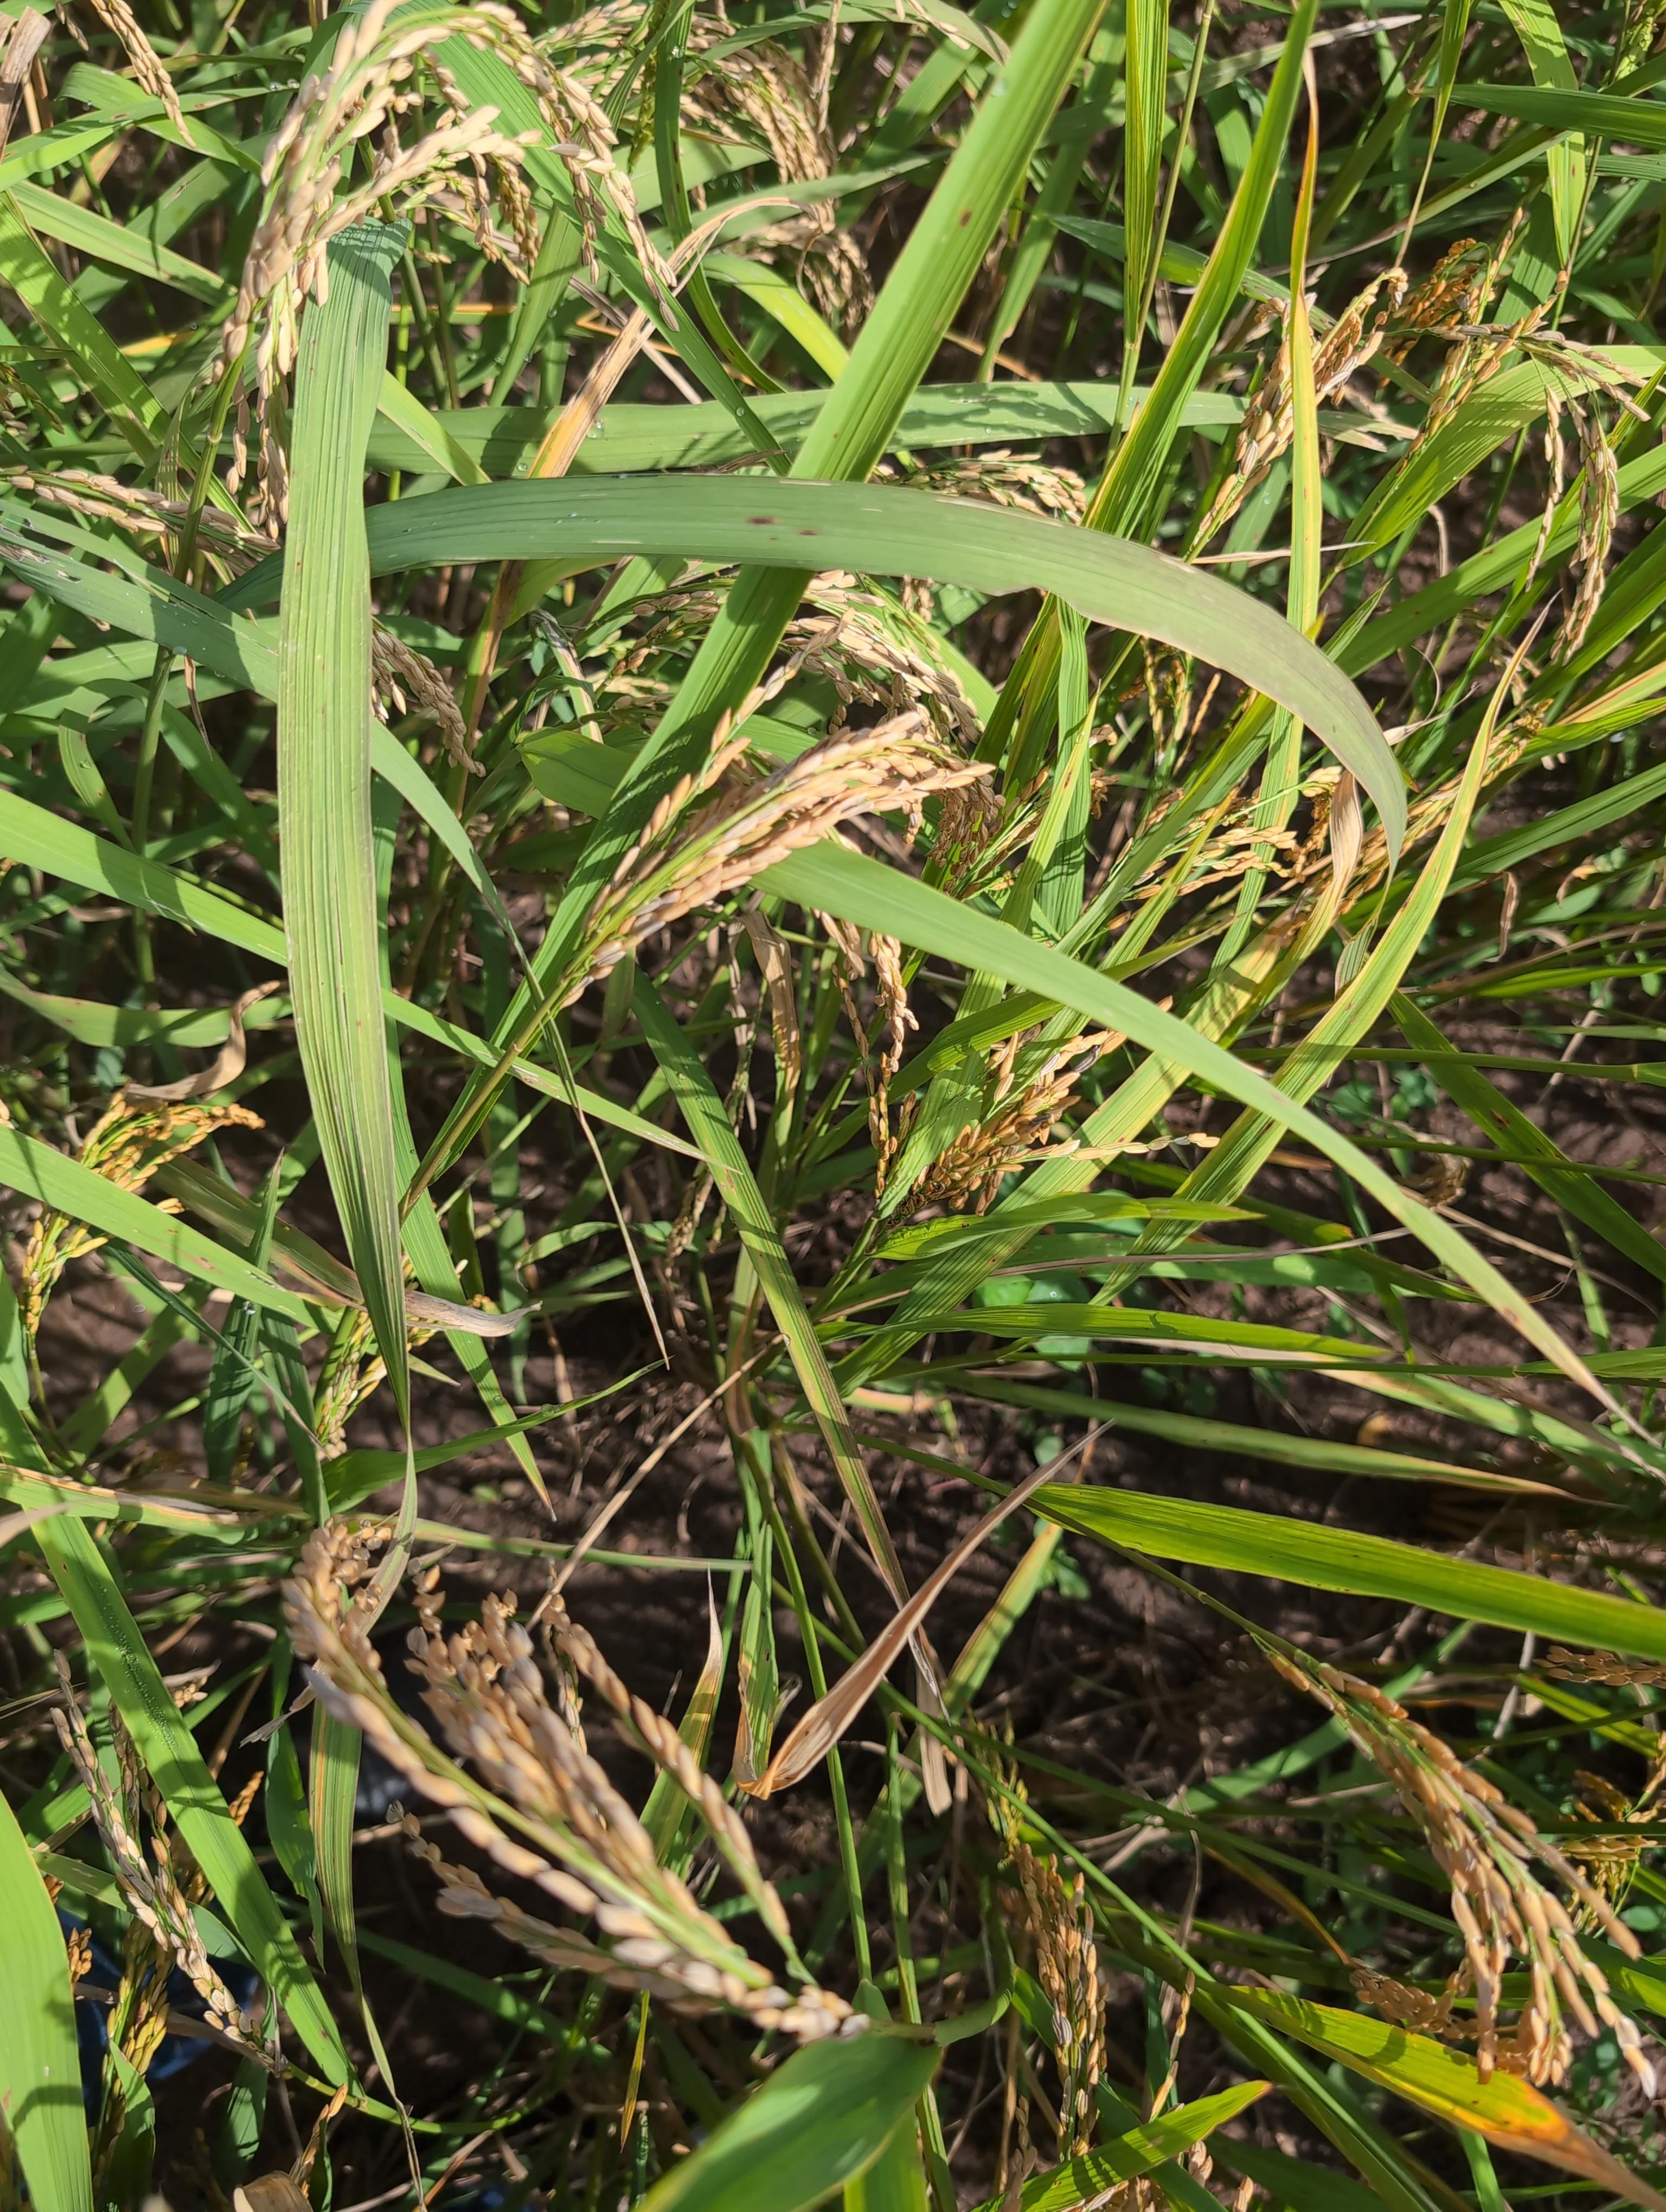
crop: rice
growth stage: ripening
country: Côte d'Ivoire
